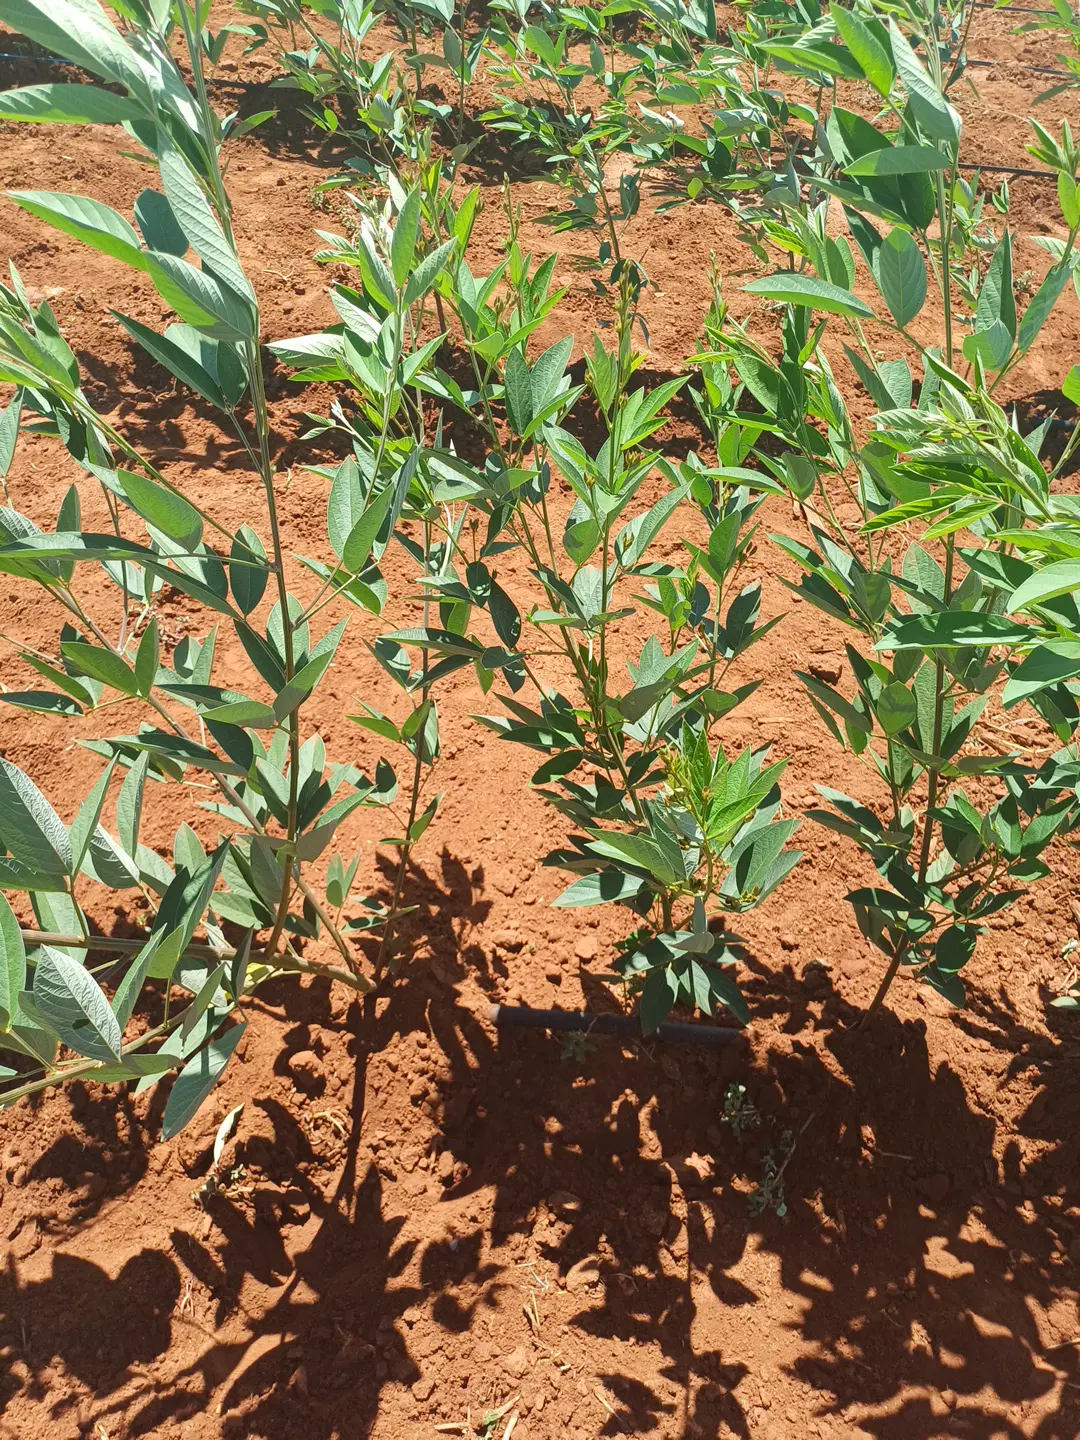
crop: pigeonpea
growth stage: vegetative
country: Kenya
